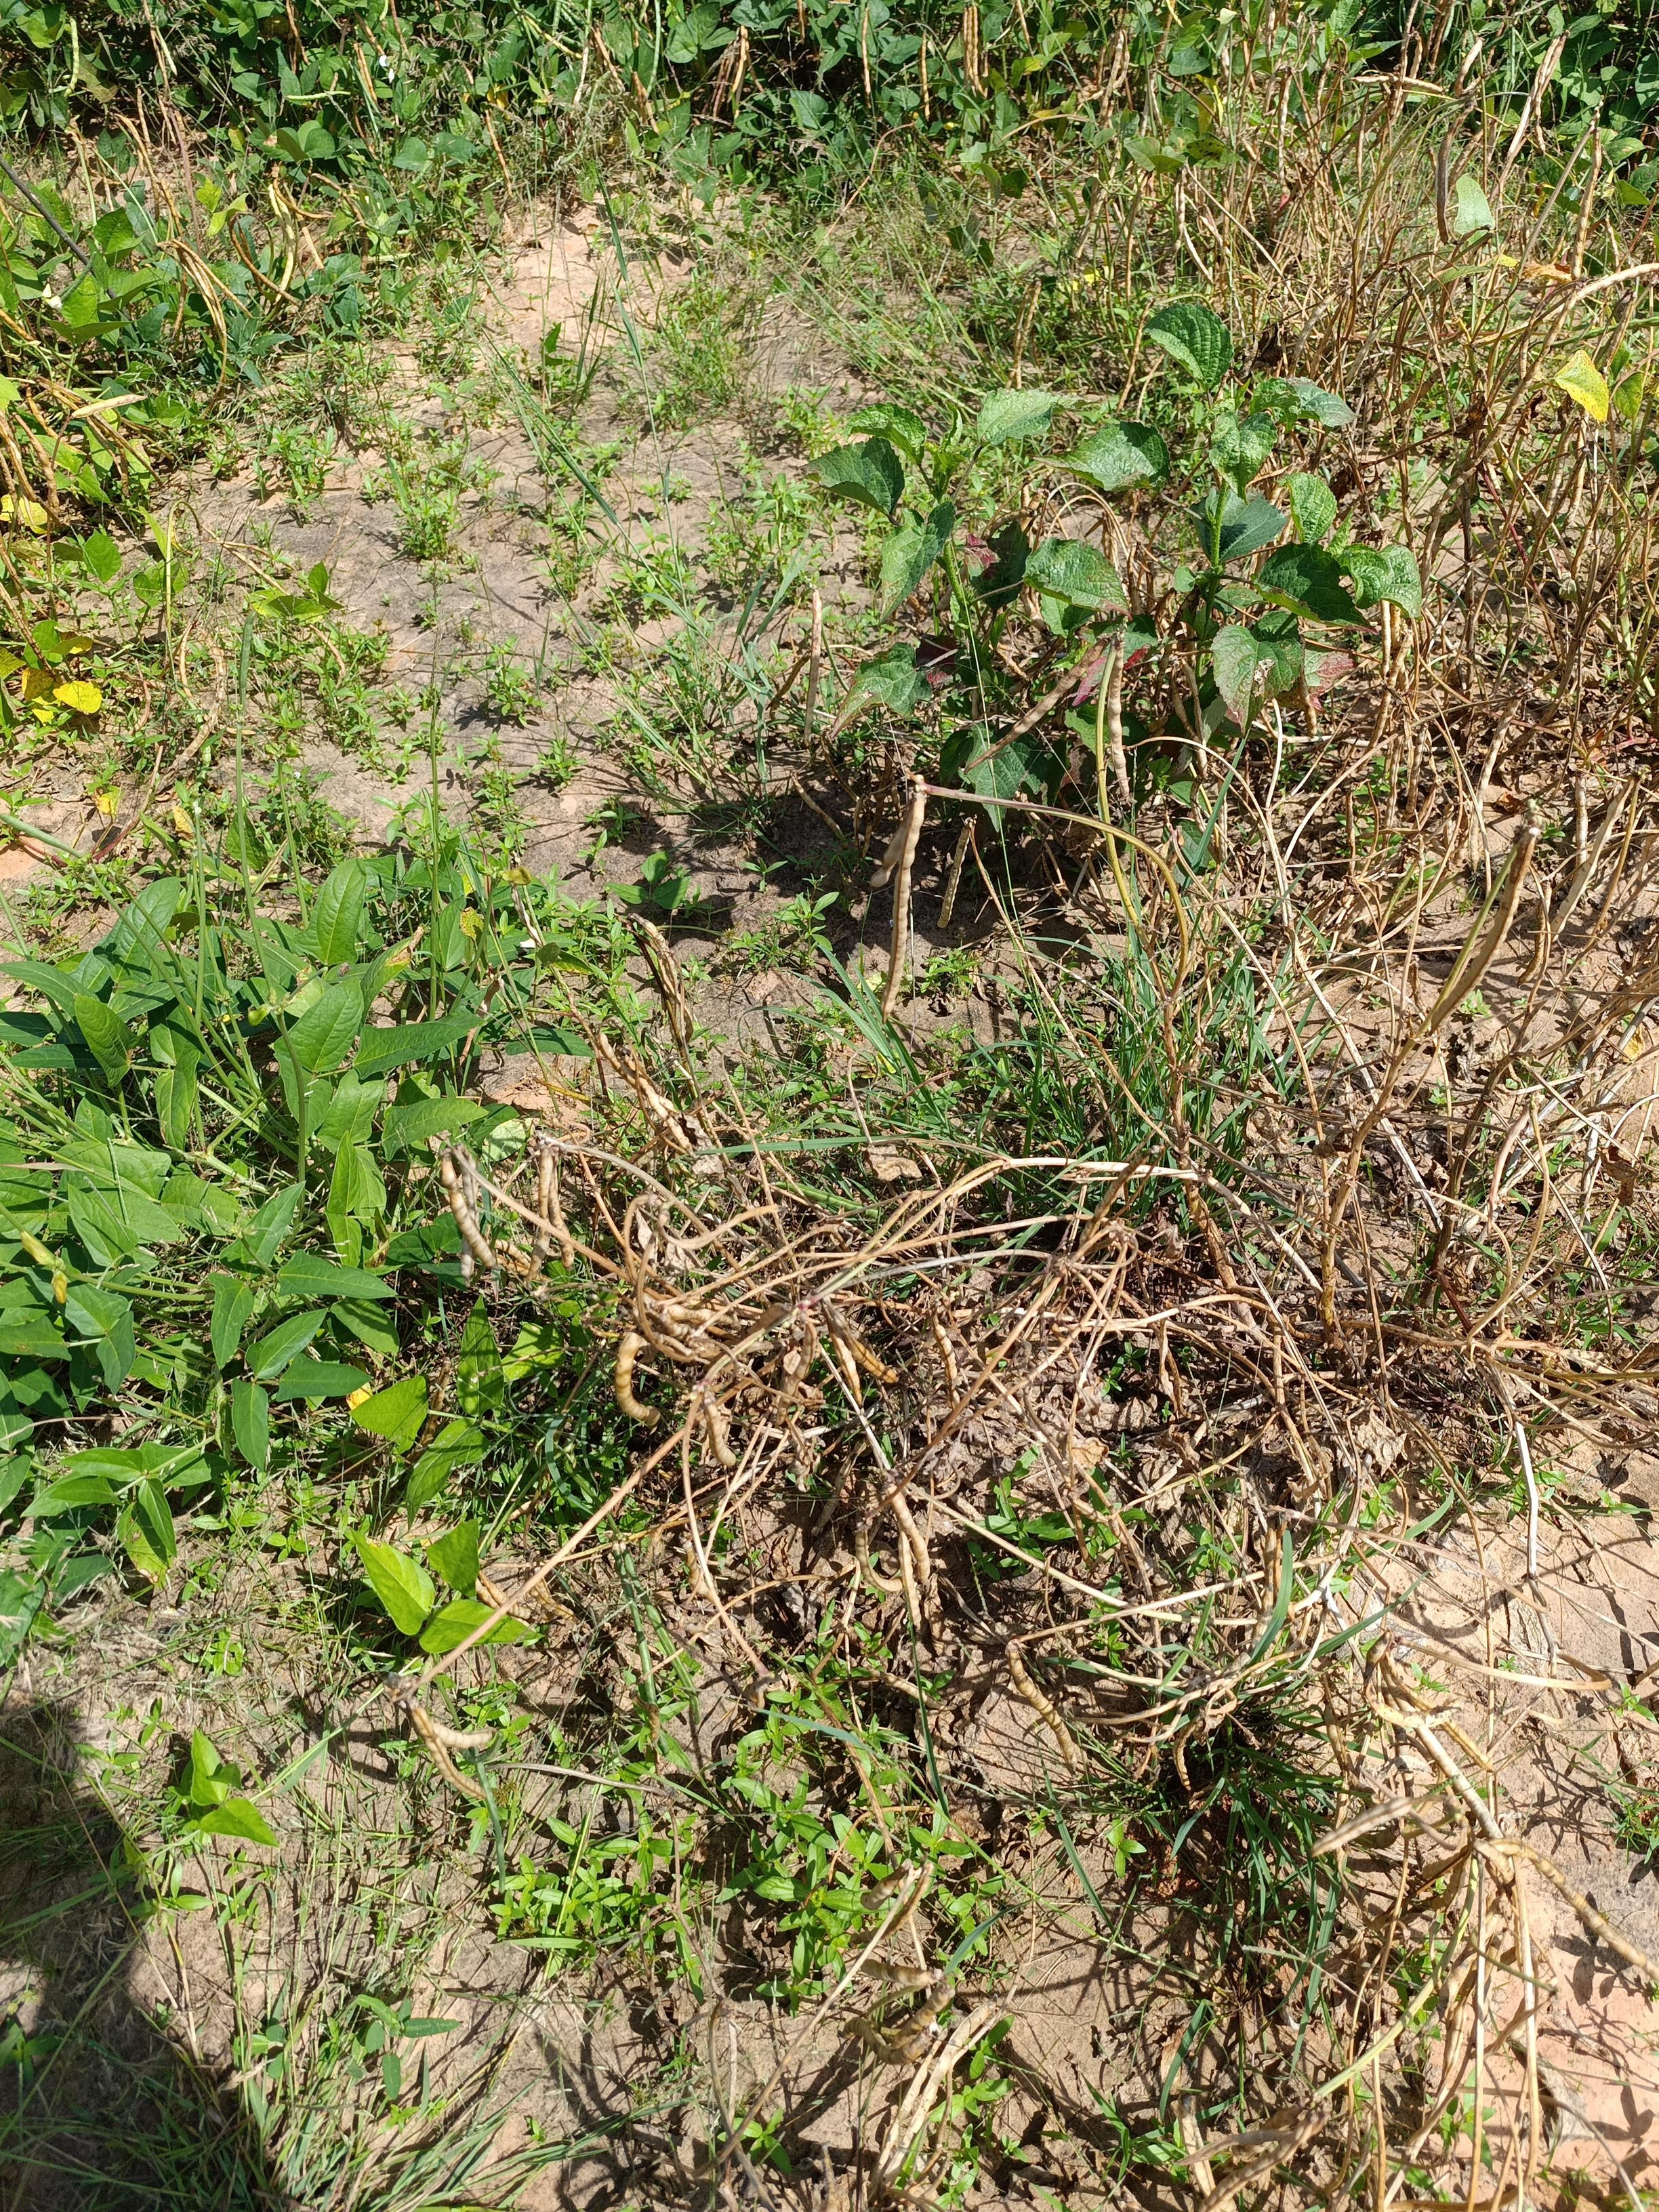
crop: cowpea
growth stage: maturity
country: Nigeria
